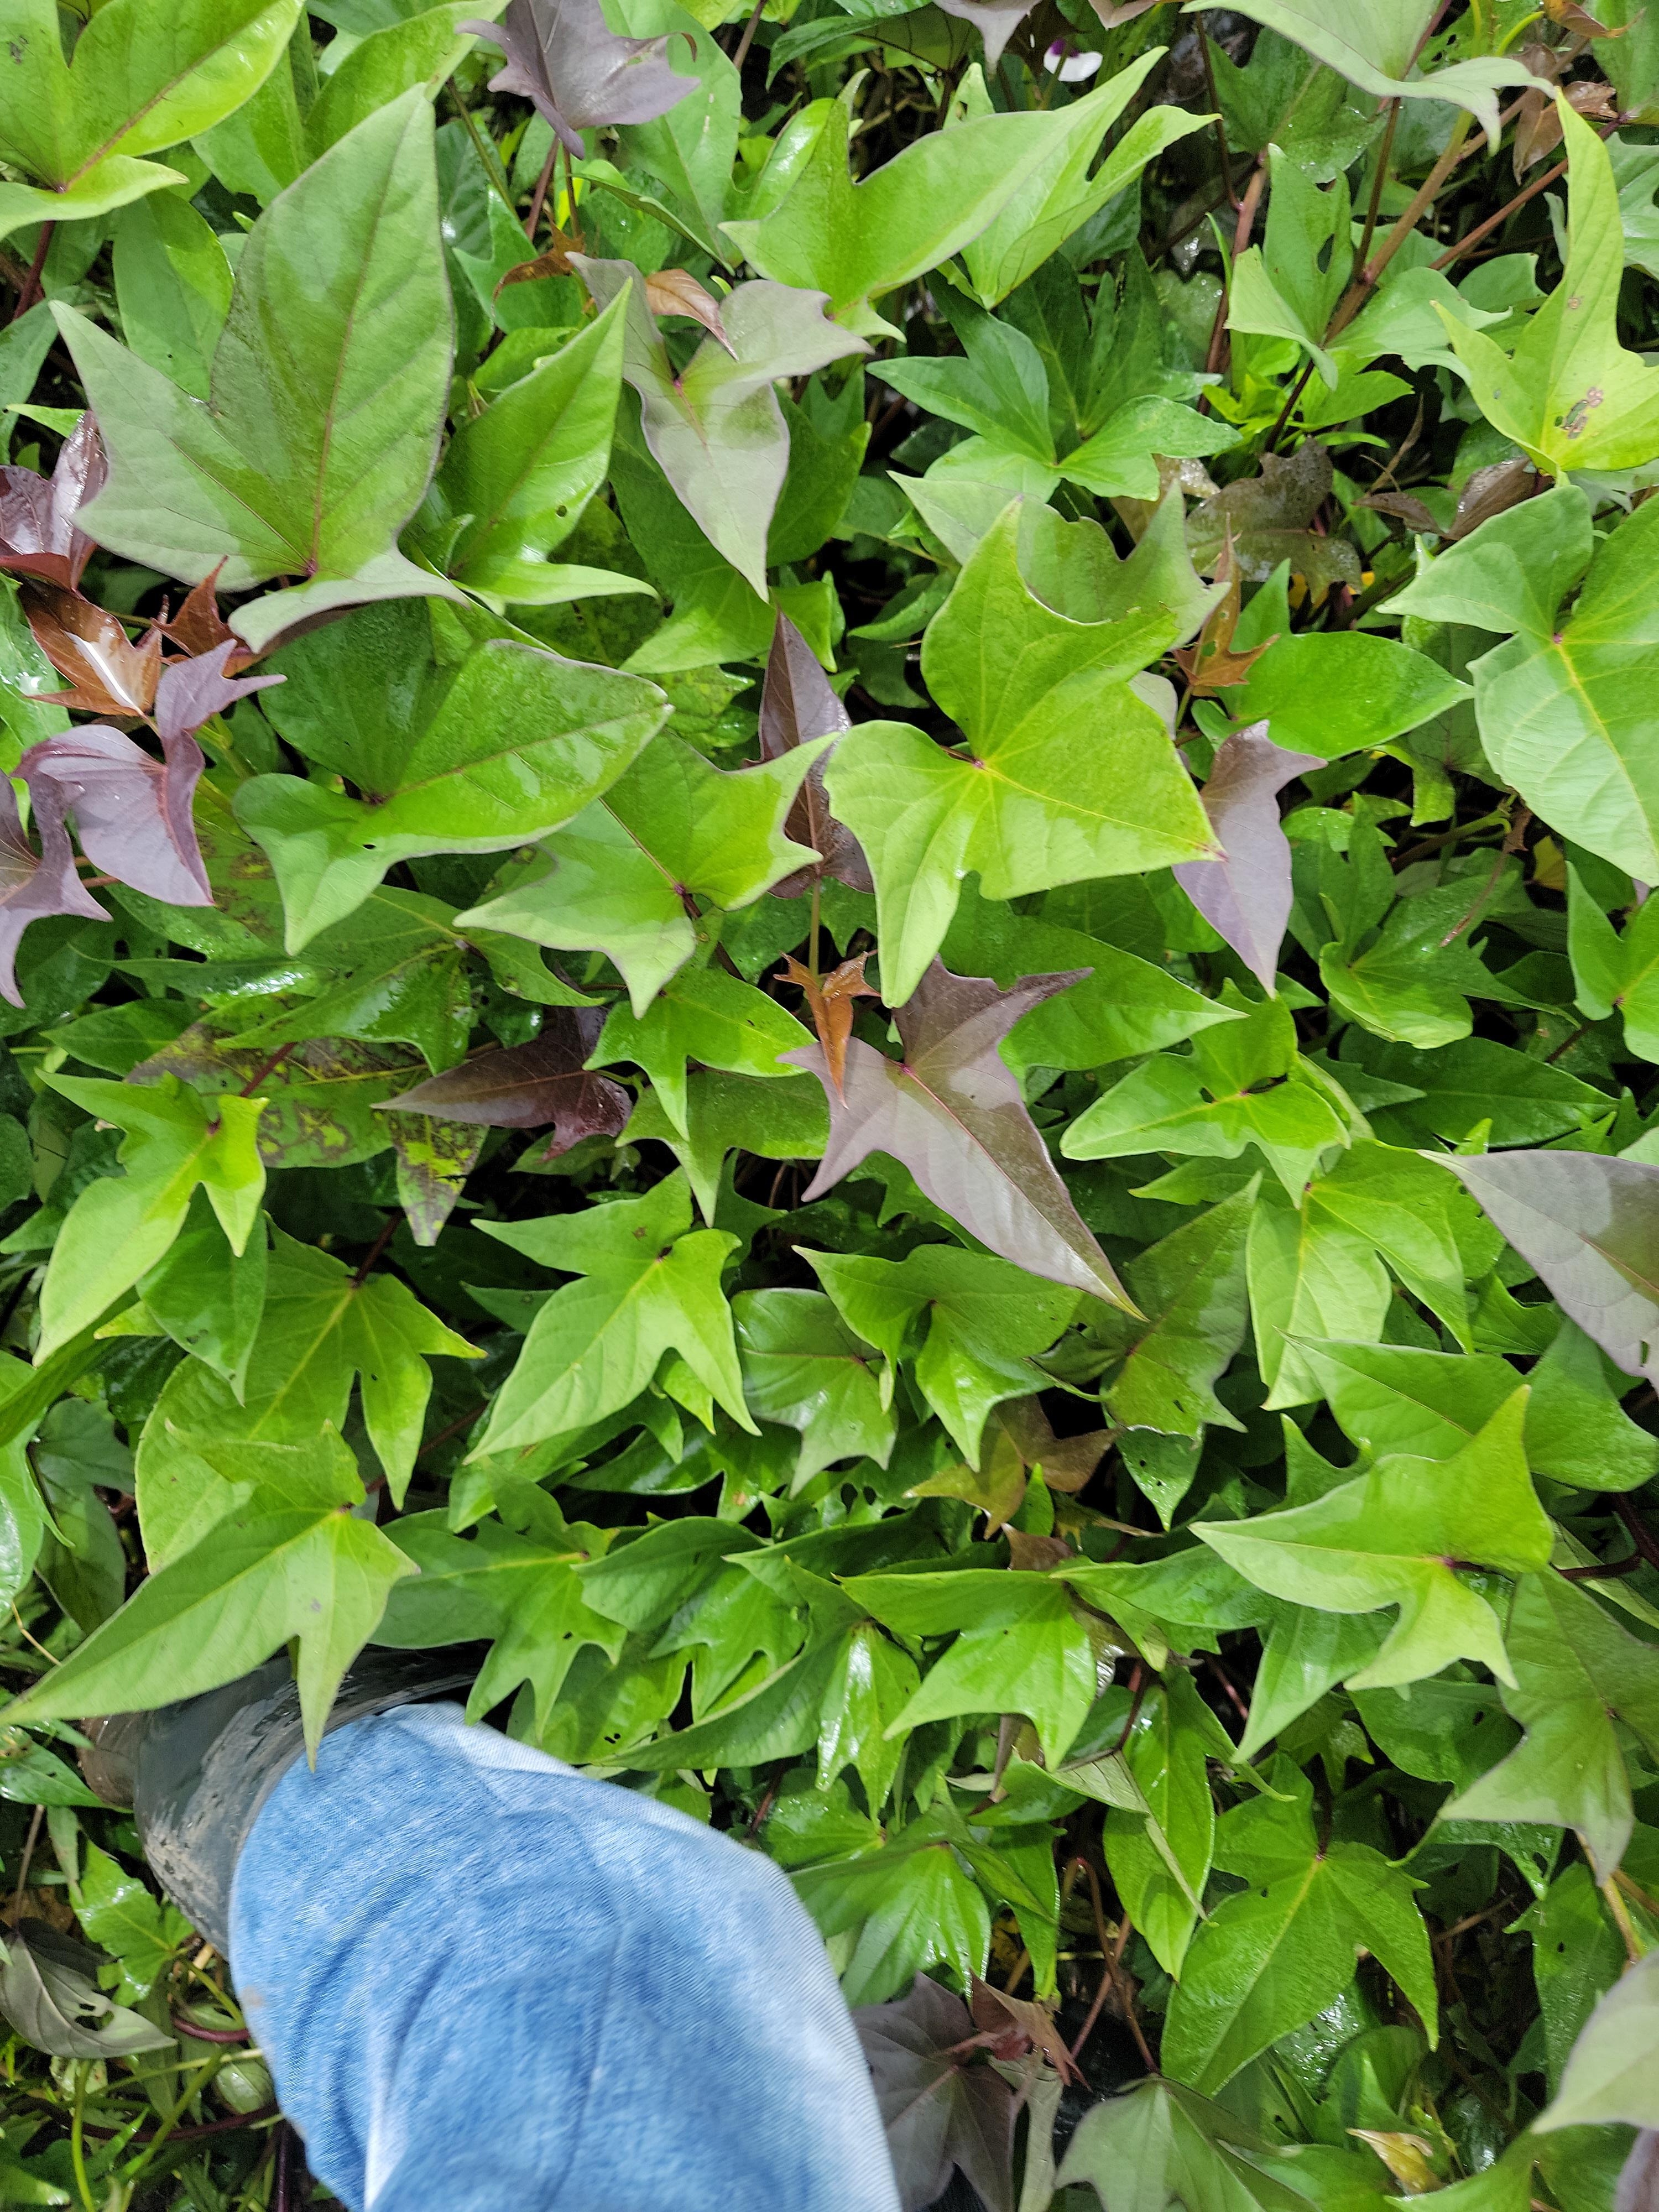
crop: sweet potato
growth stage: vegetative
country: Tanzania
